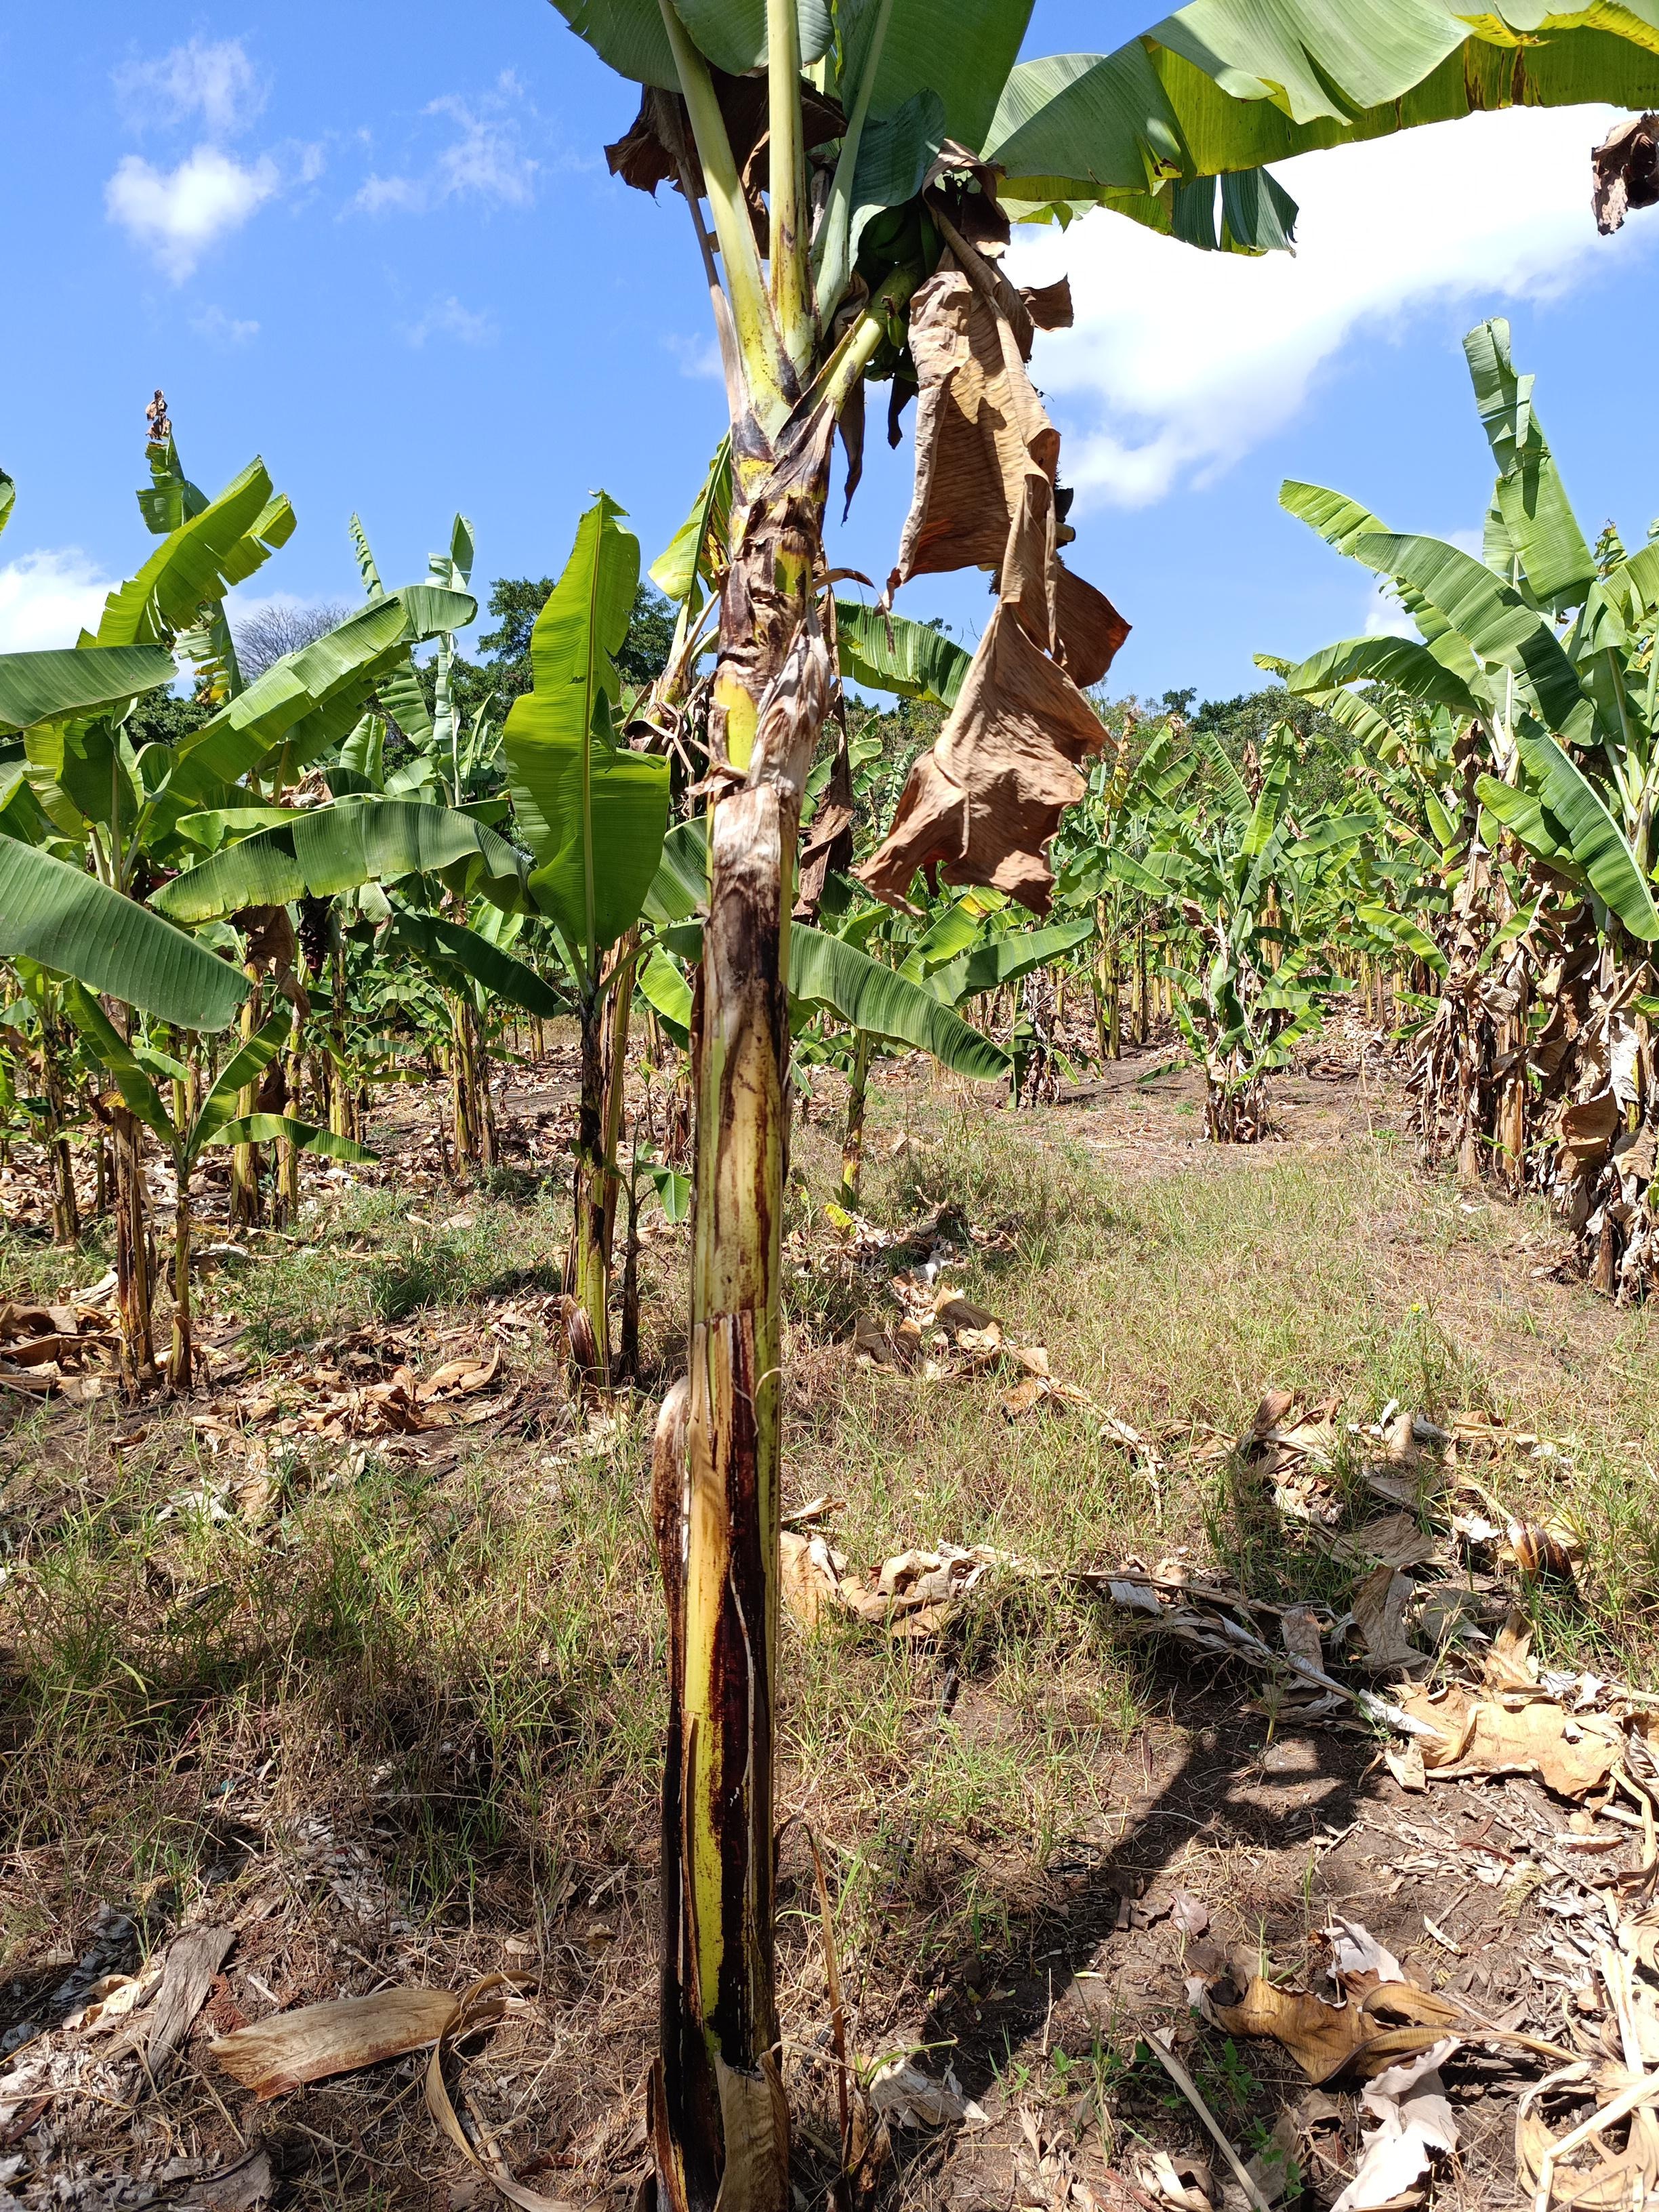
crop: banana
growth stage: development fruit
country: Tanzania
